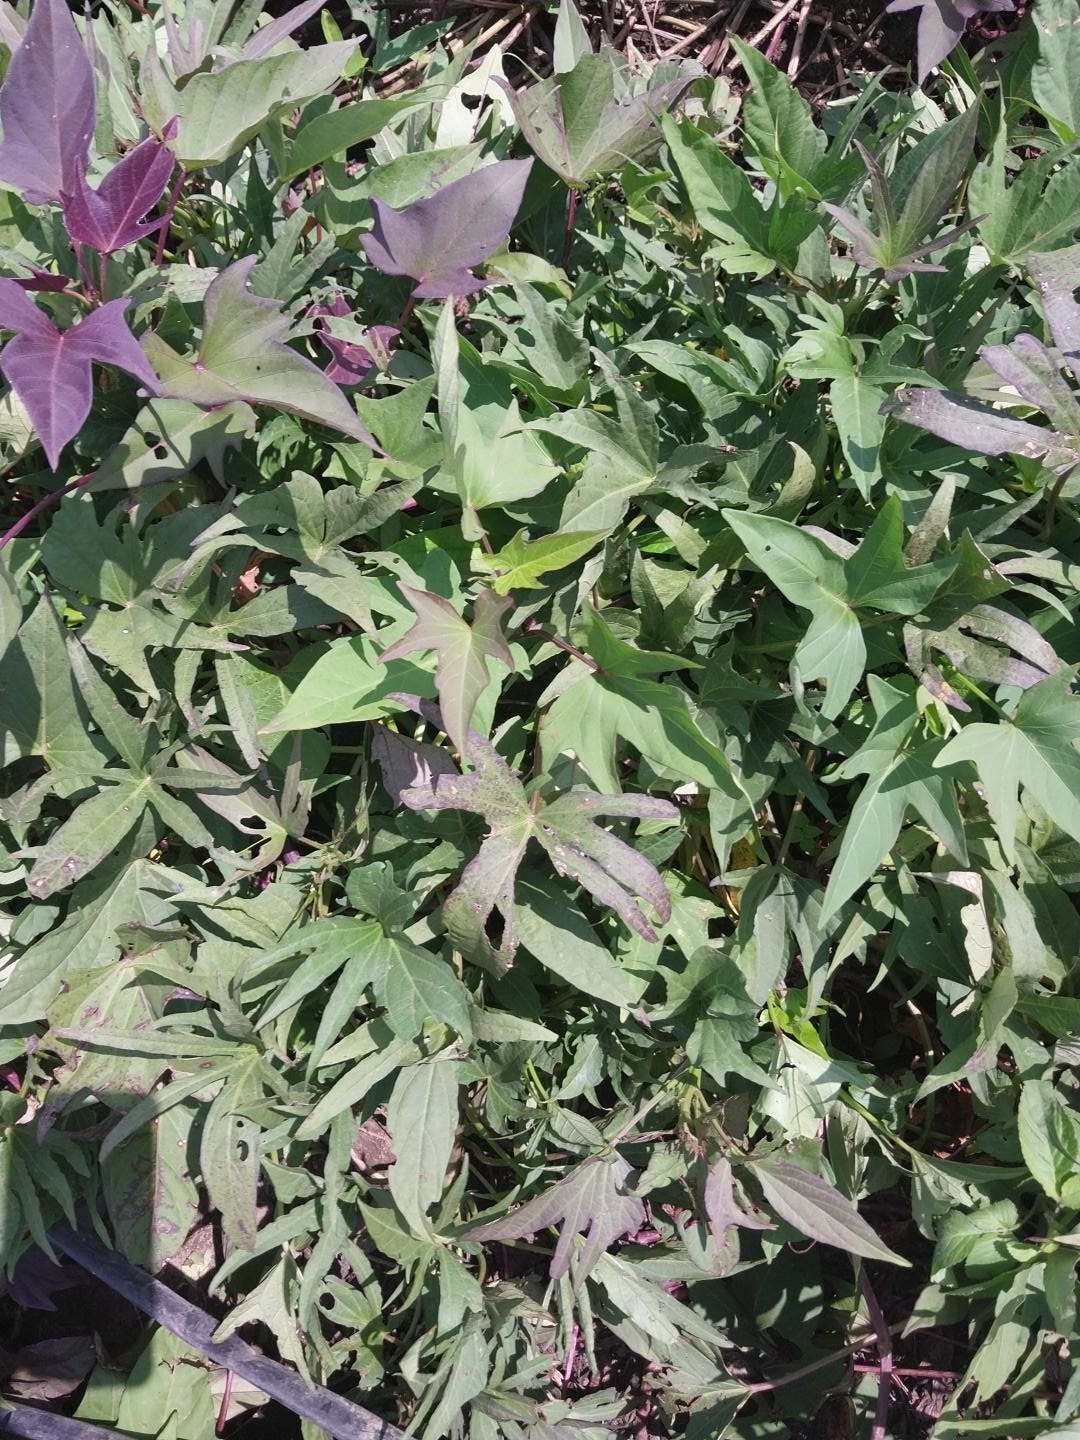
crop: sweet potato
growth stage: flowering
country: Tanzania
